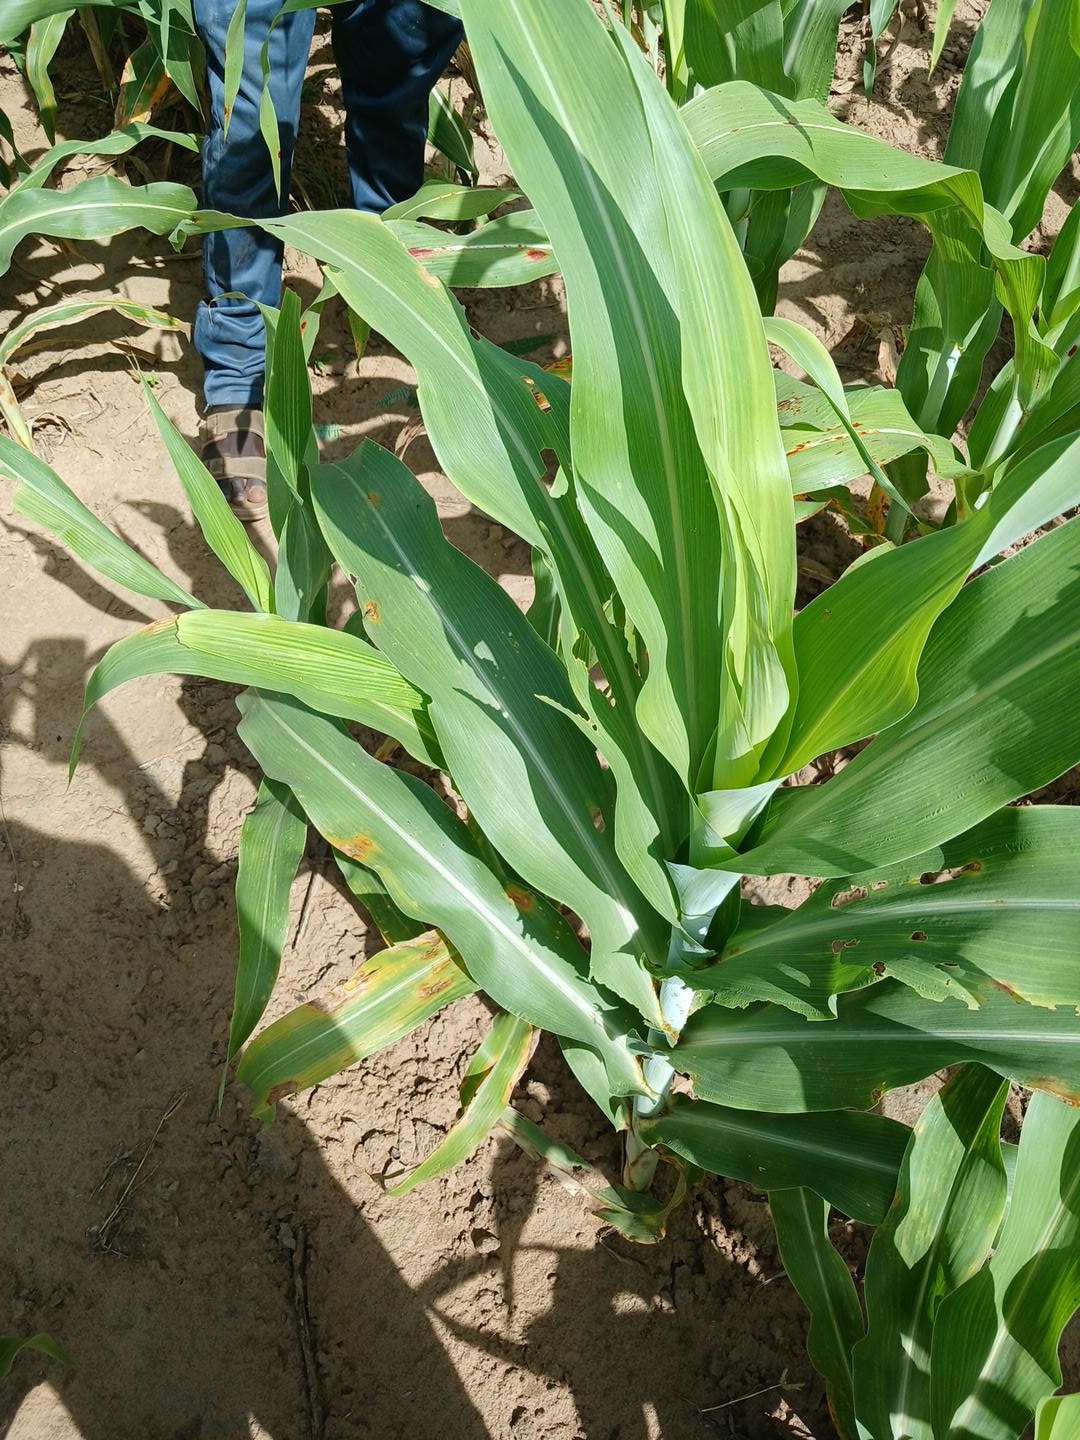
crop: sorghum
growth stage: vegetative
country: Senegal
